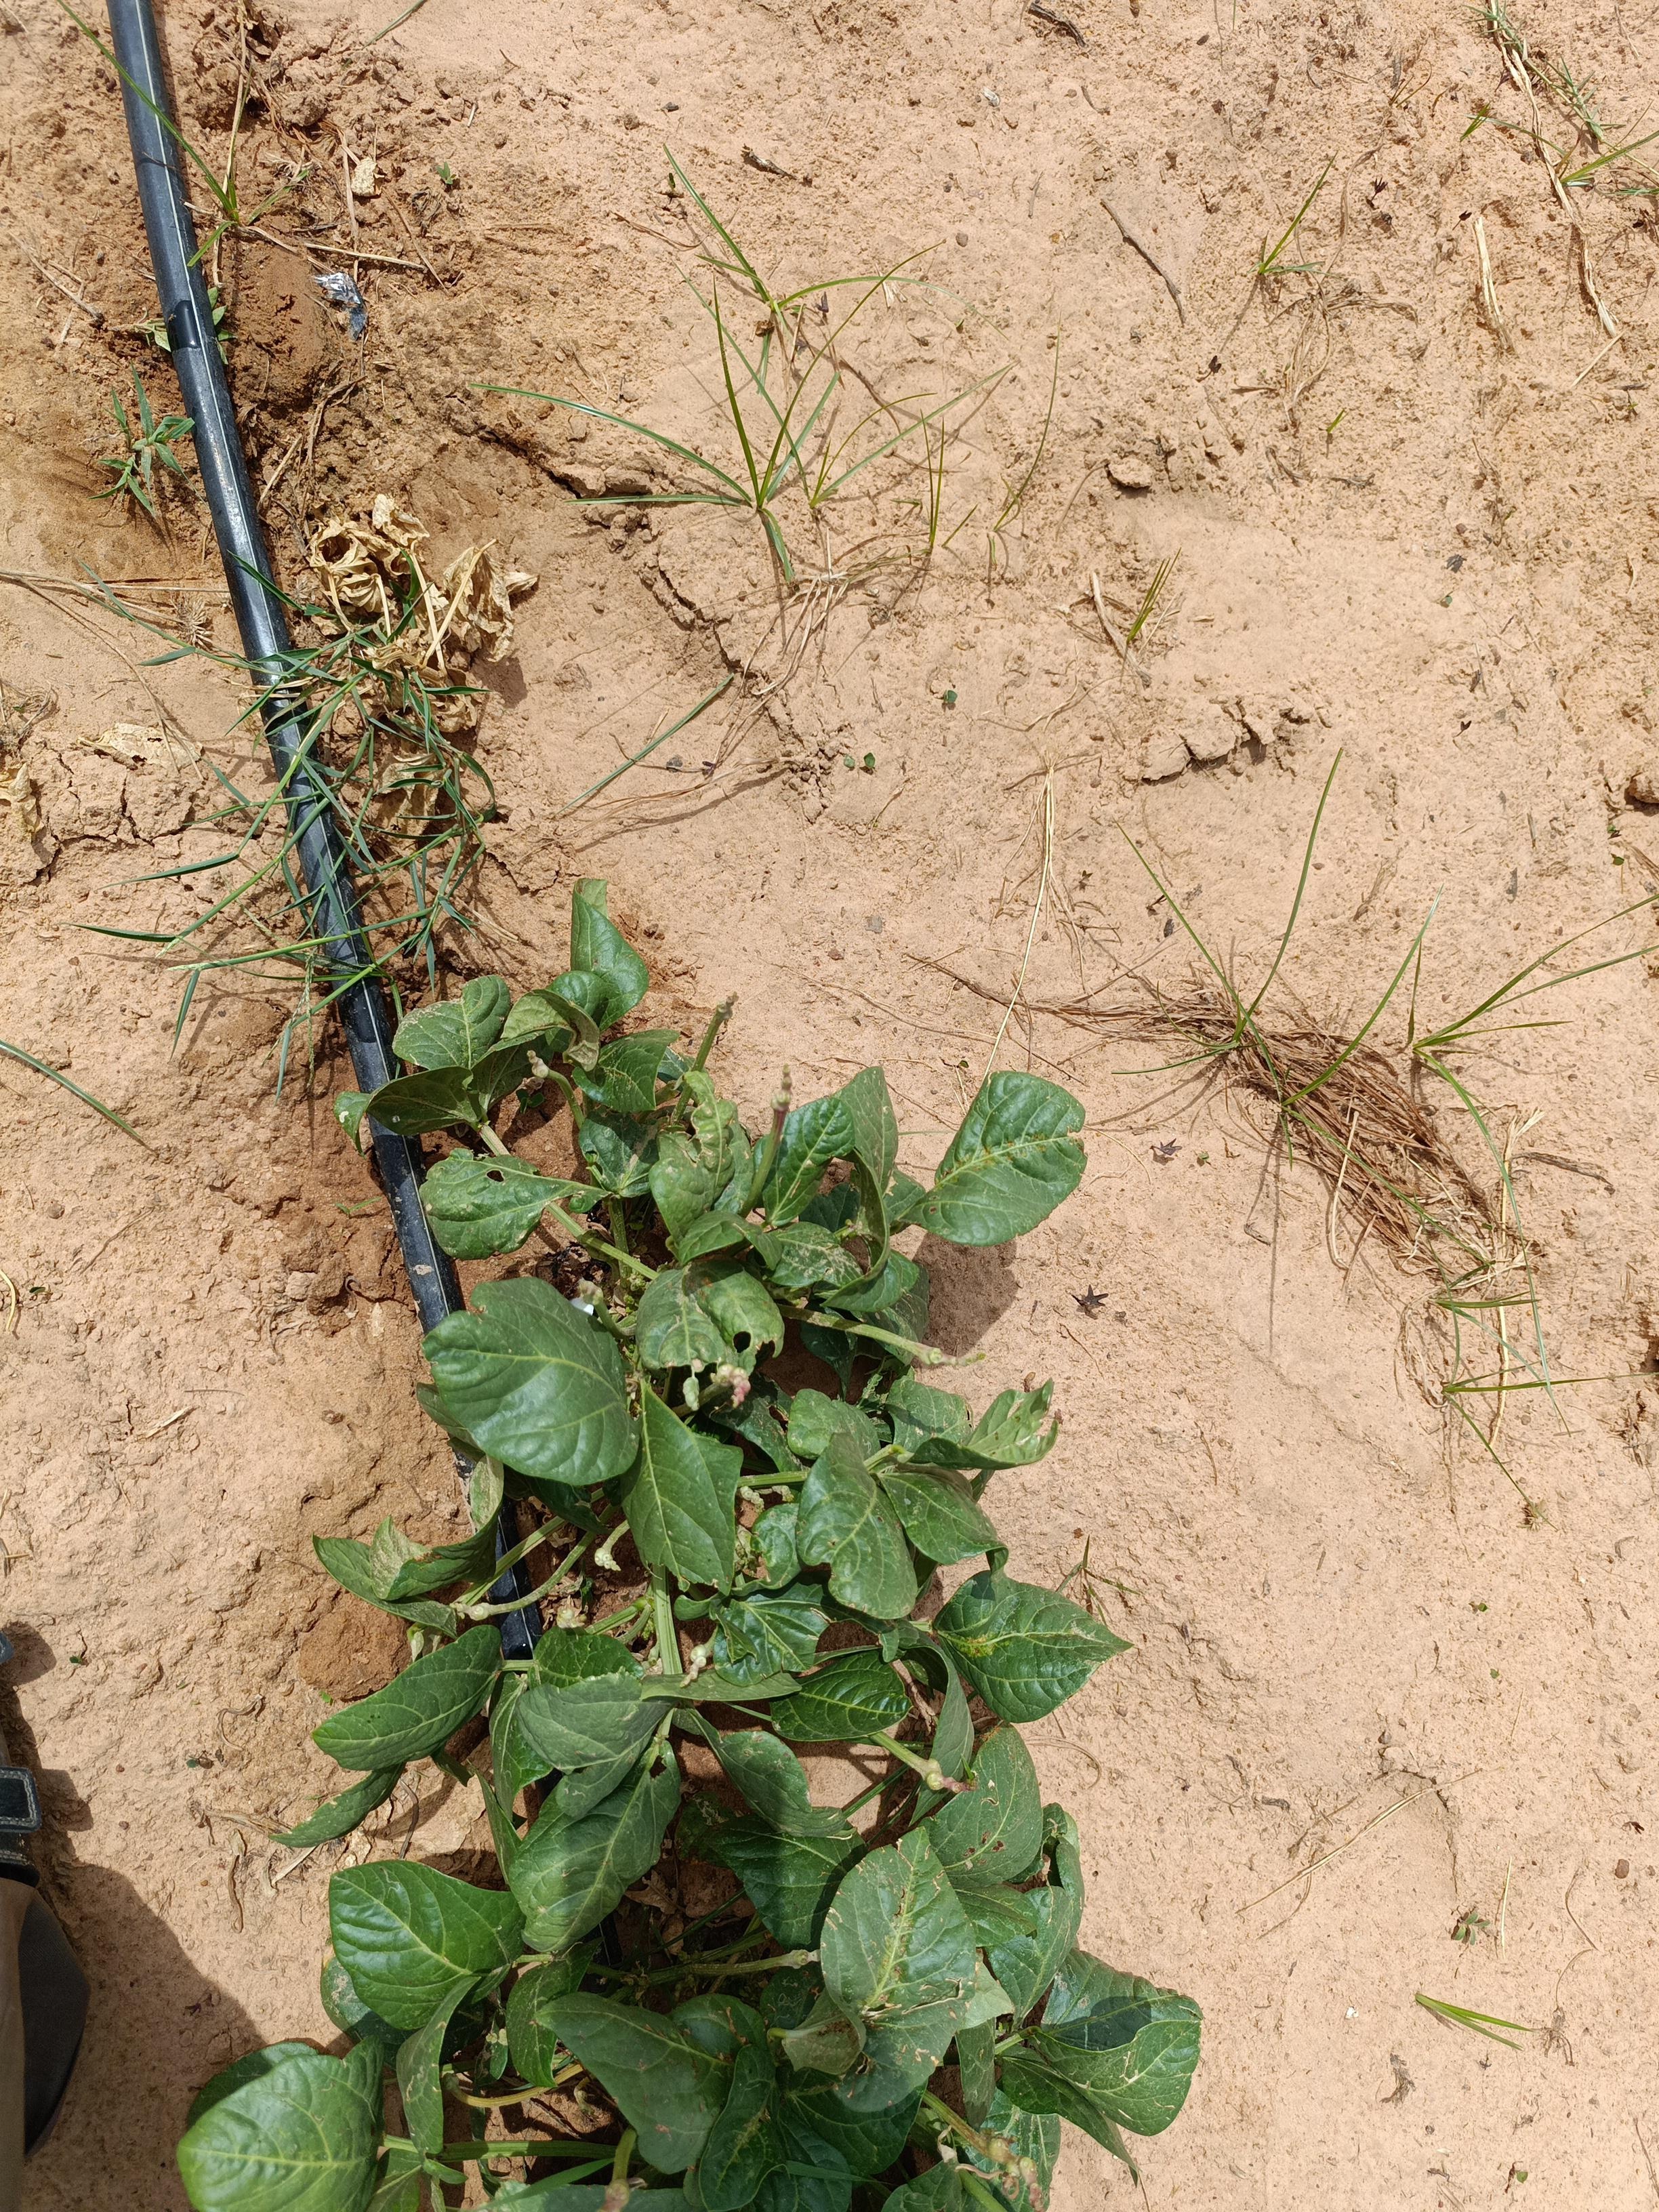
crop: cowpea
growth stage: development pod
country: Nigeria
